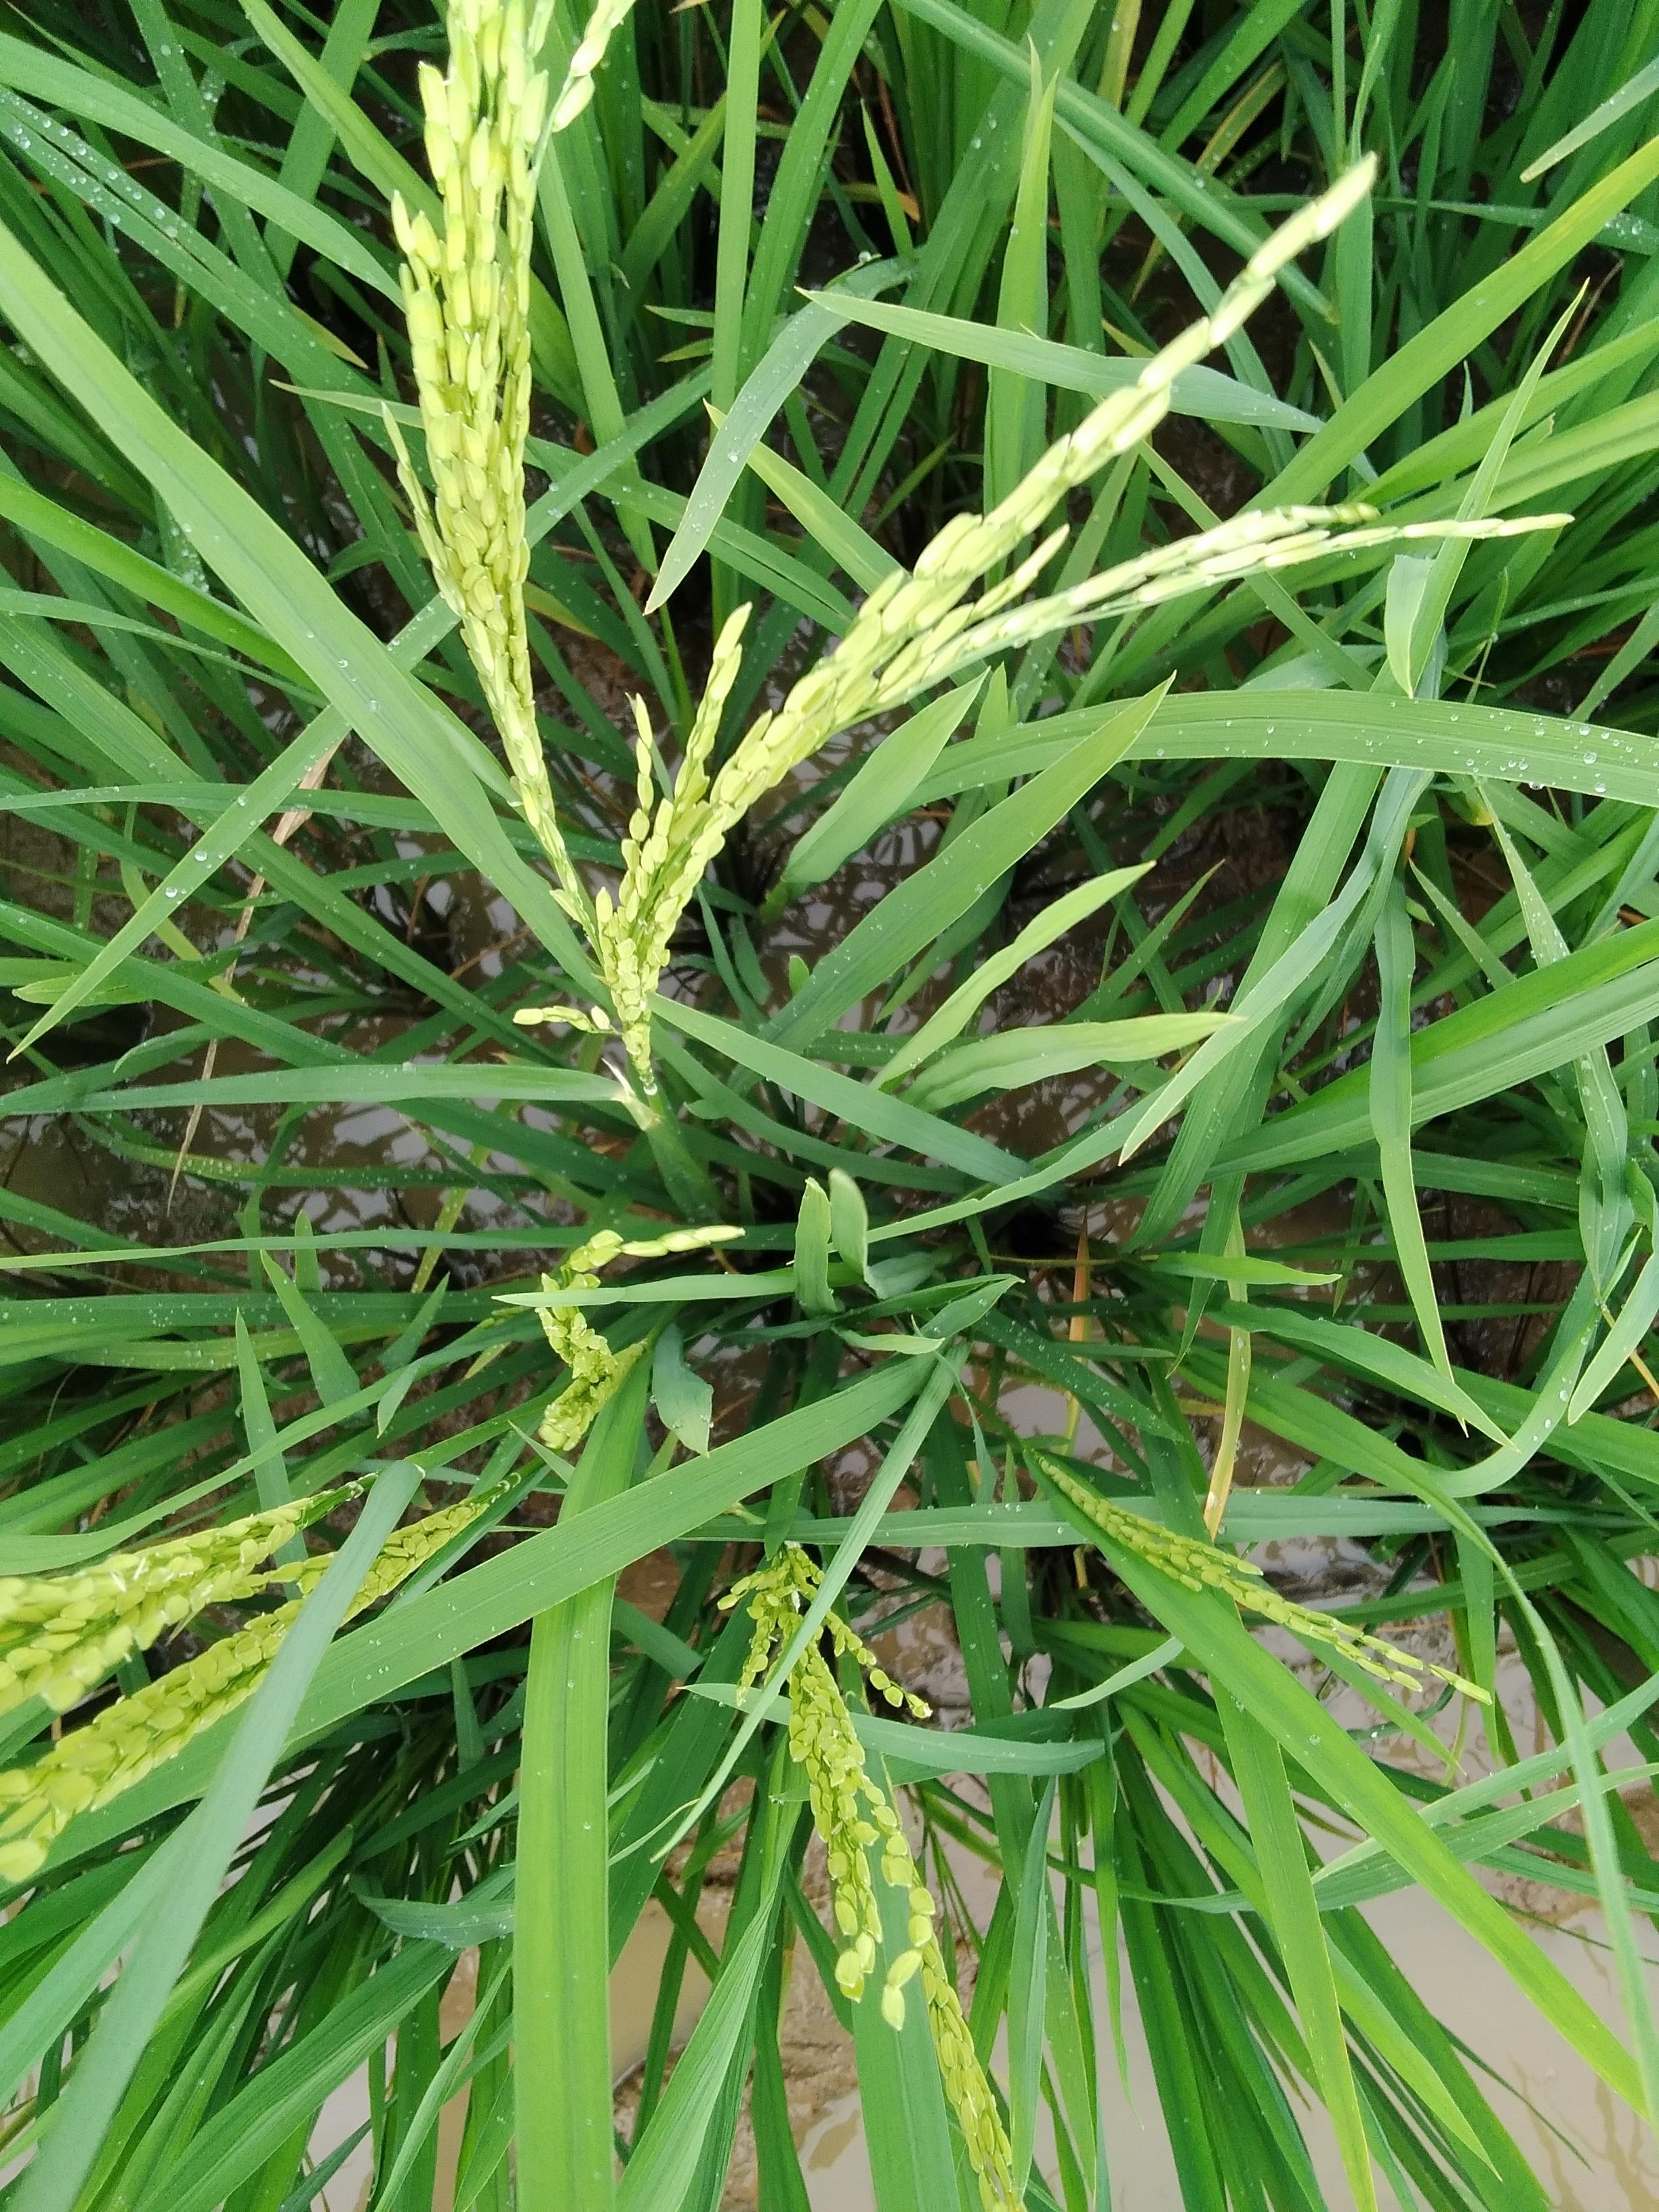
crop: rice
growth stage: flowering
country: Nigeria
